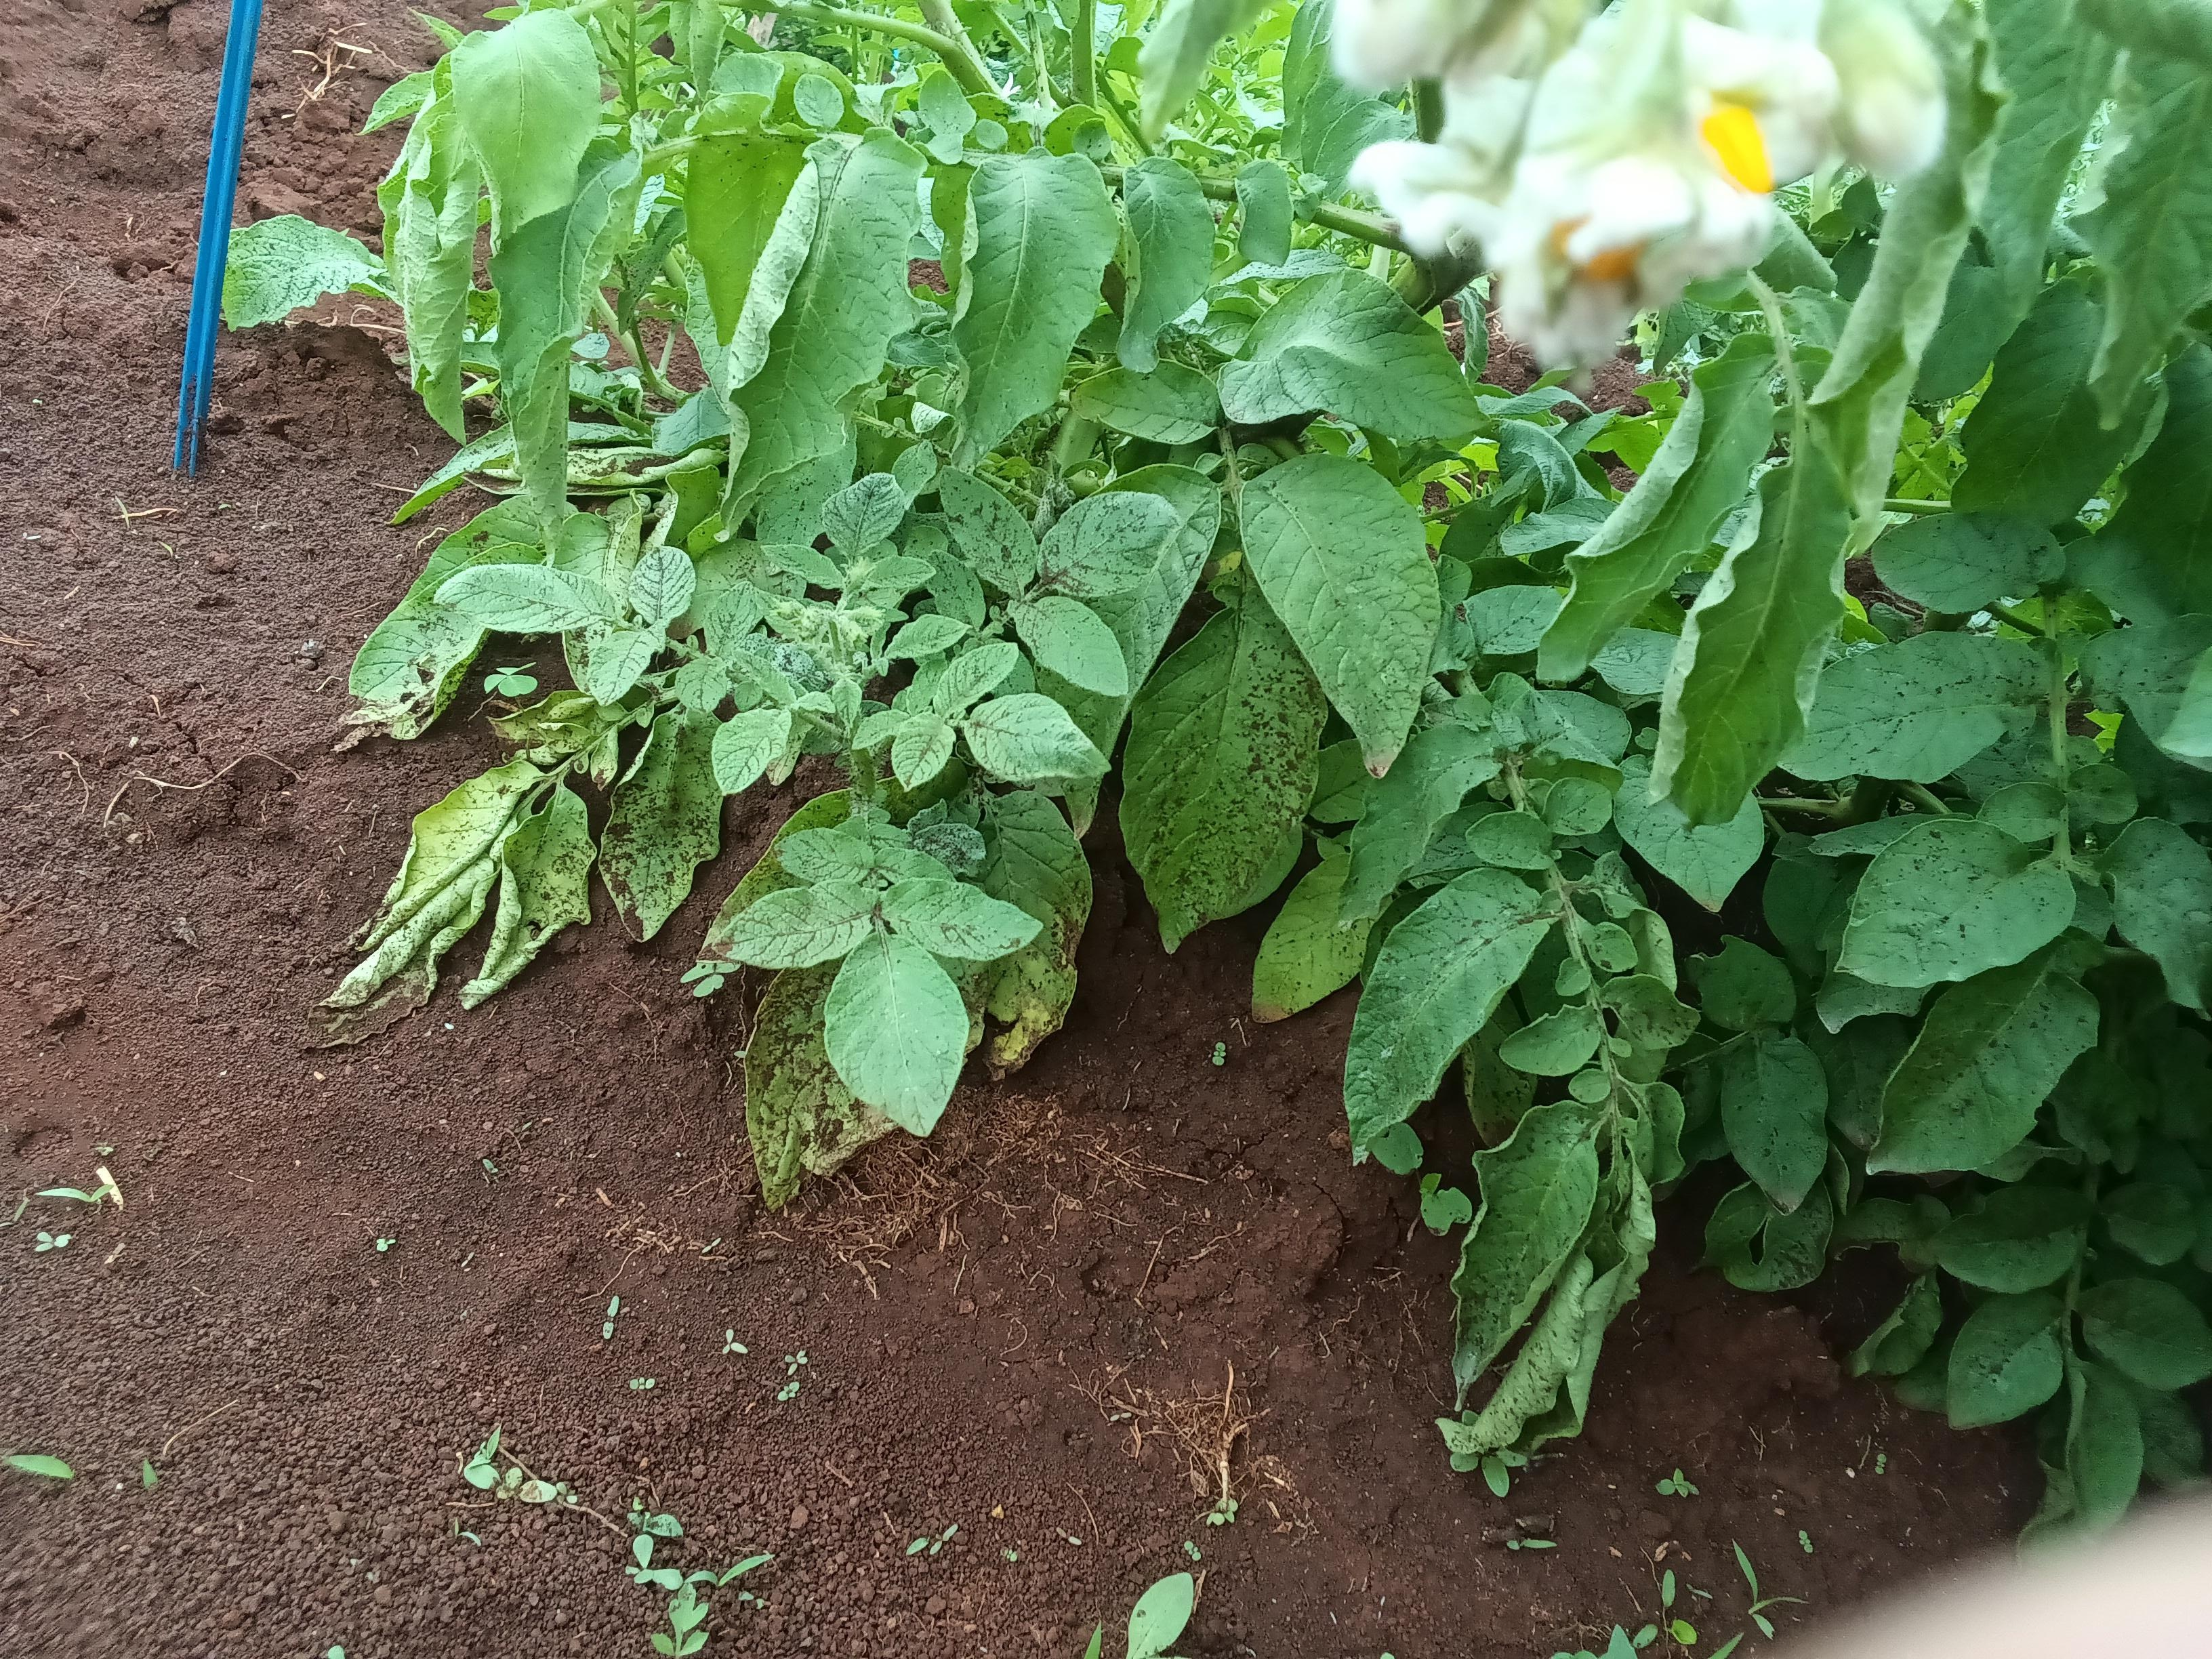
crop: potato
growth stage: flowering
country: Kenya
